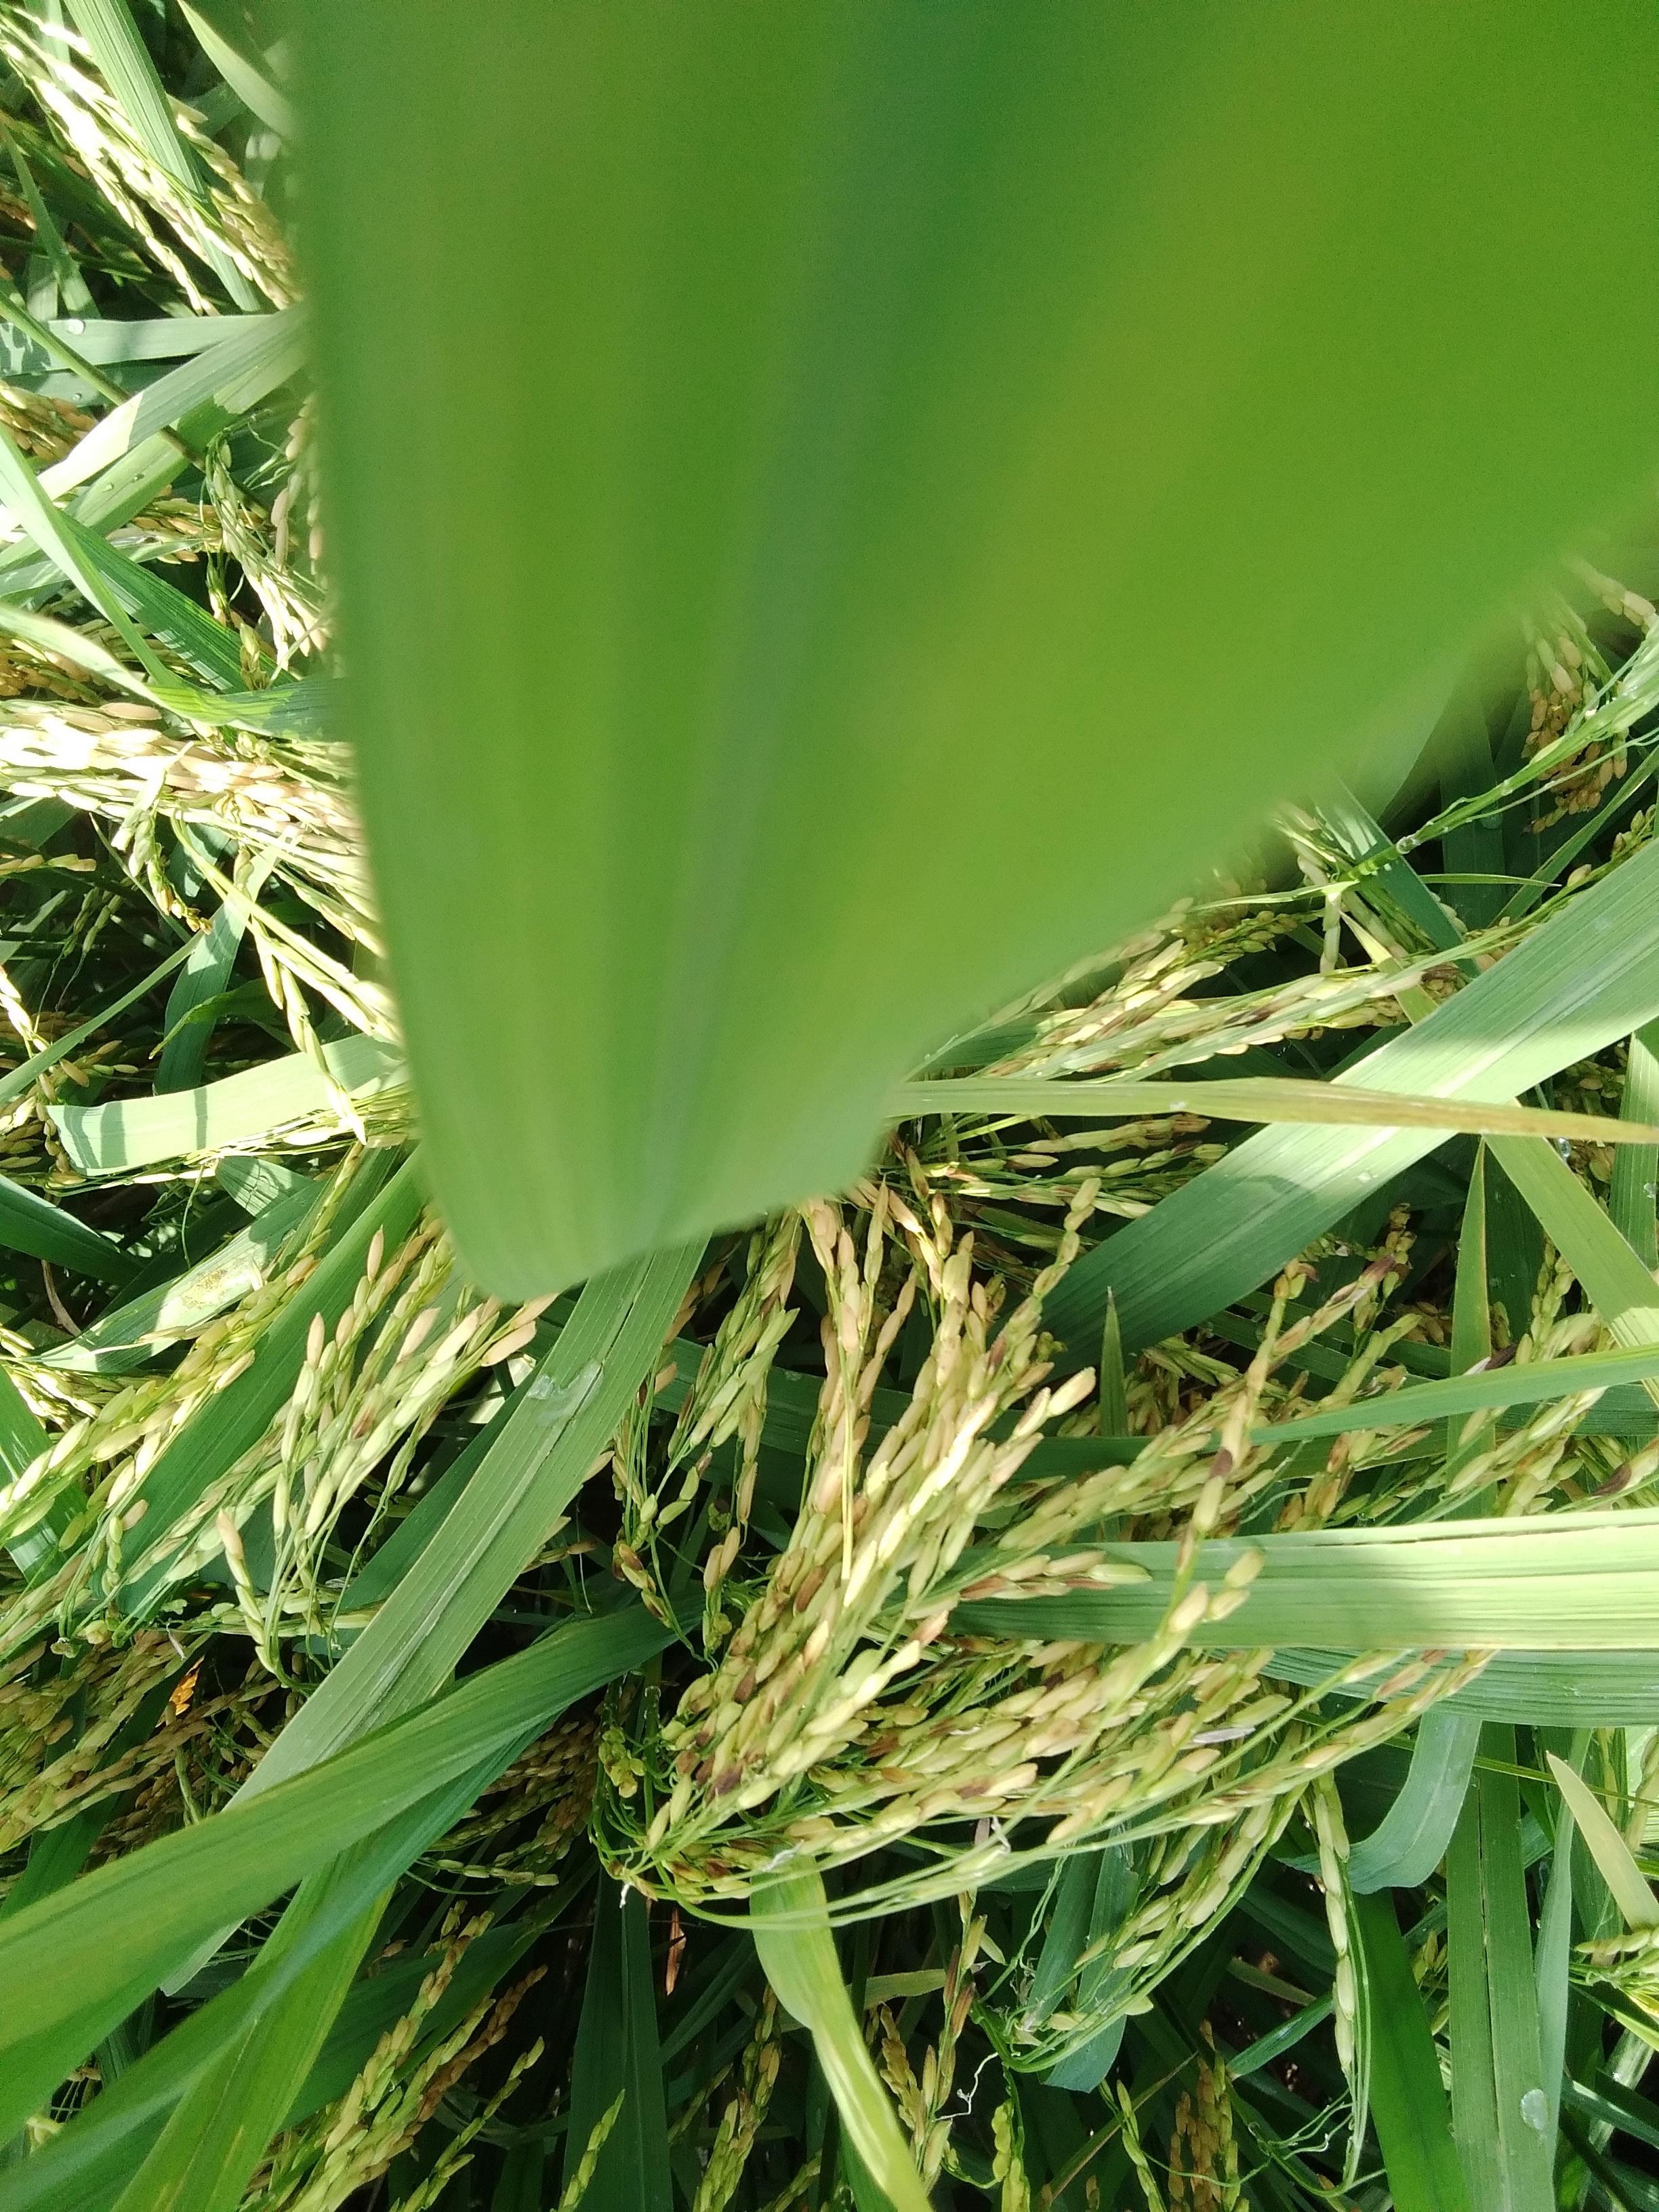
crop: rice
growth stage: ripening
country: Nigeria
